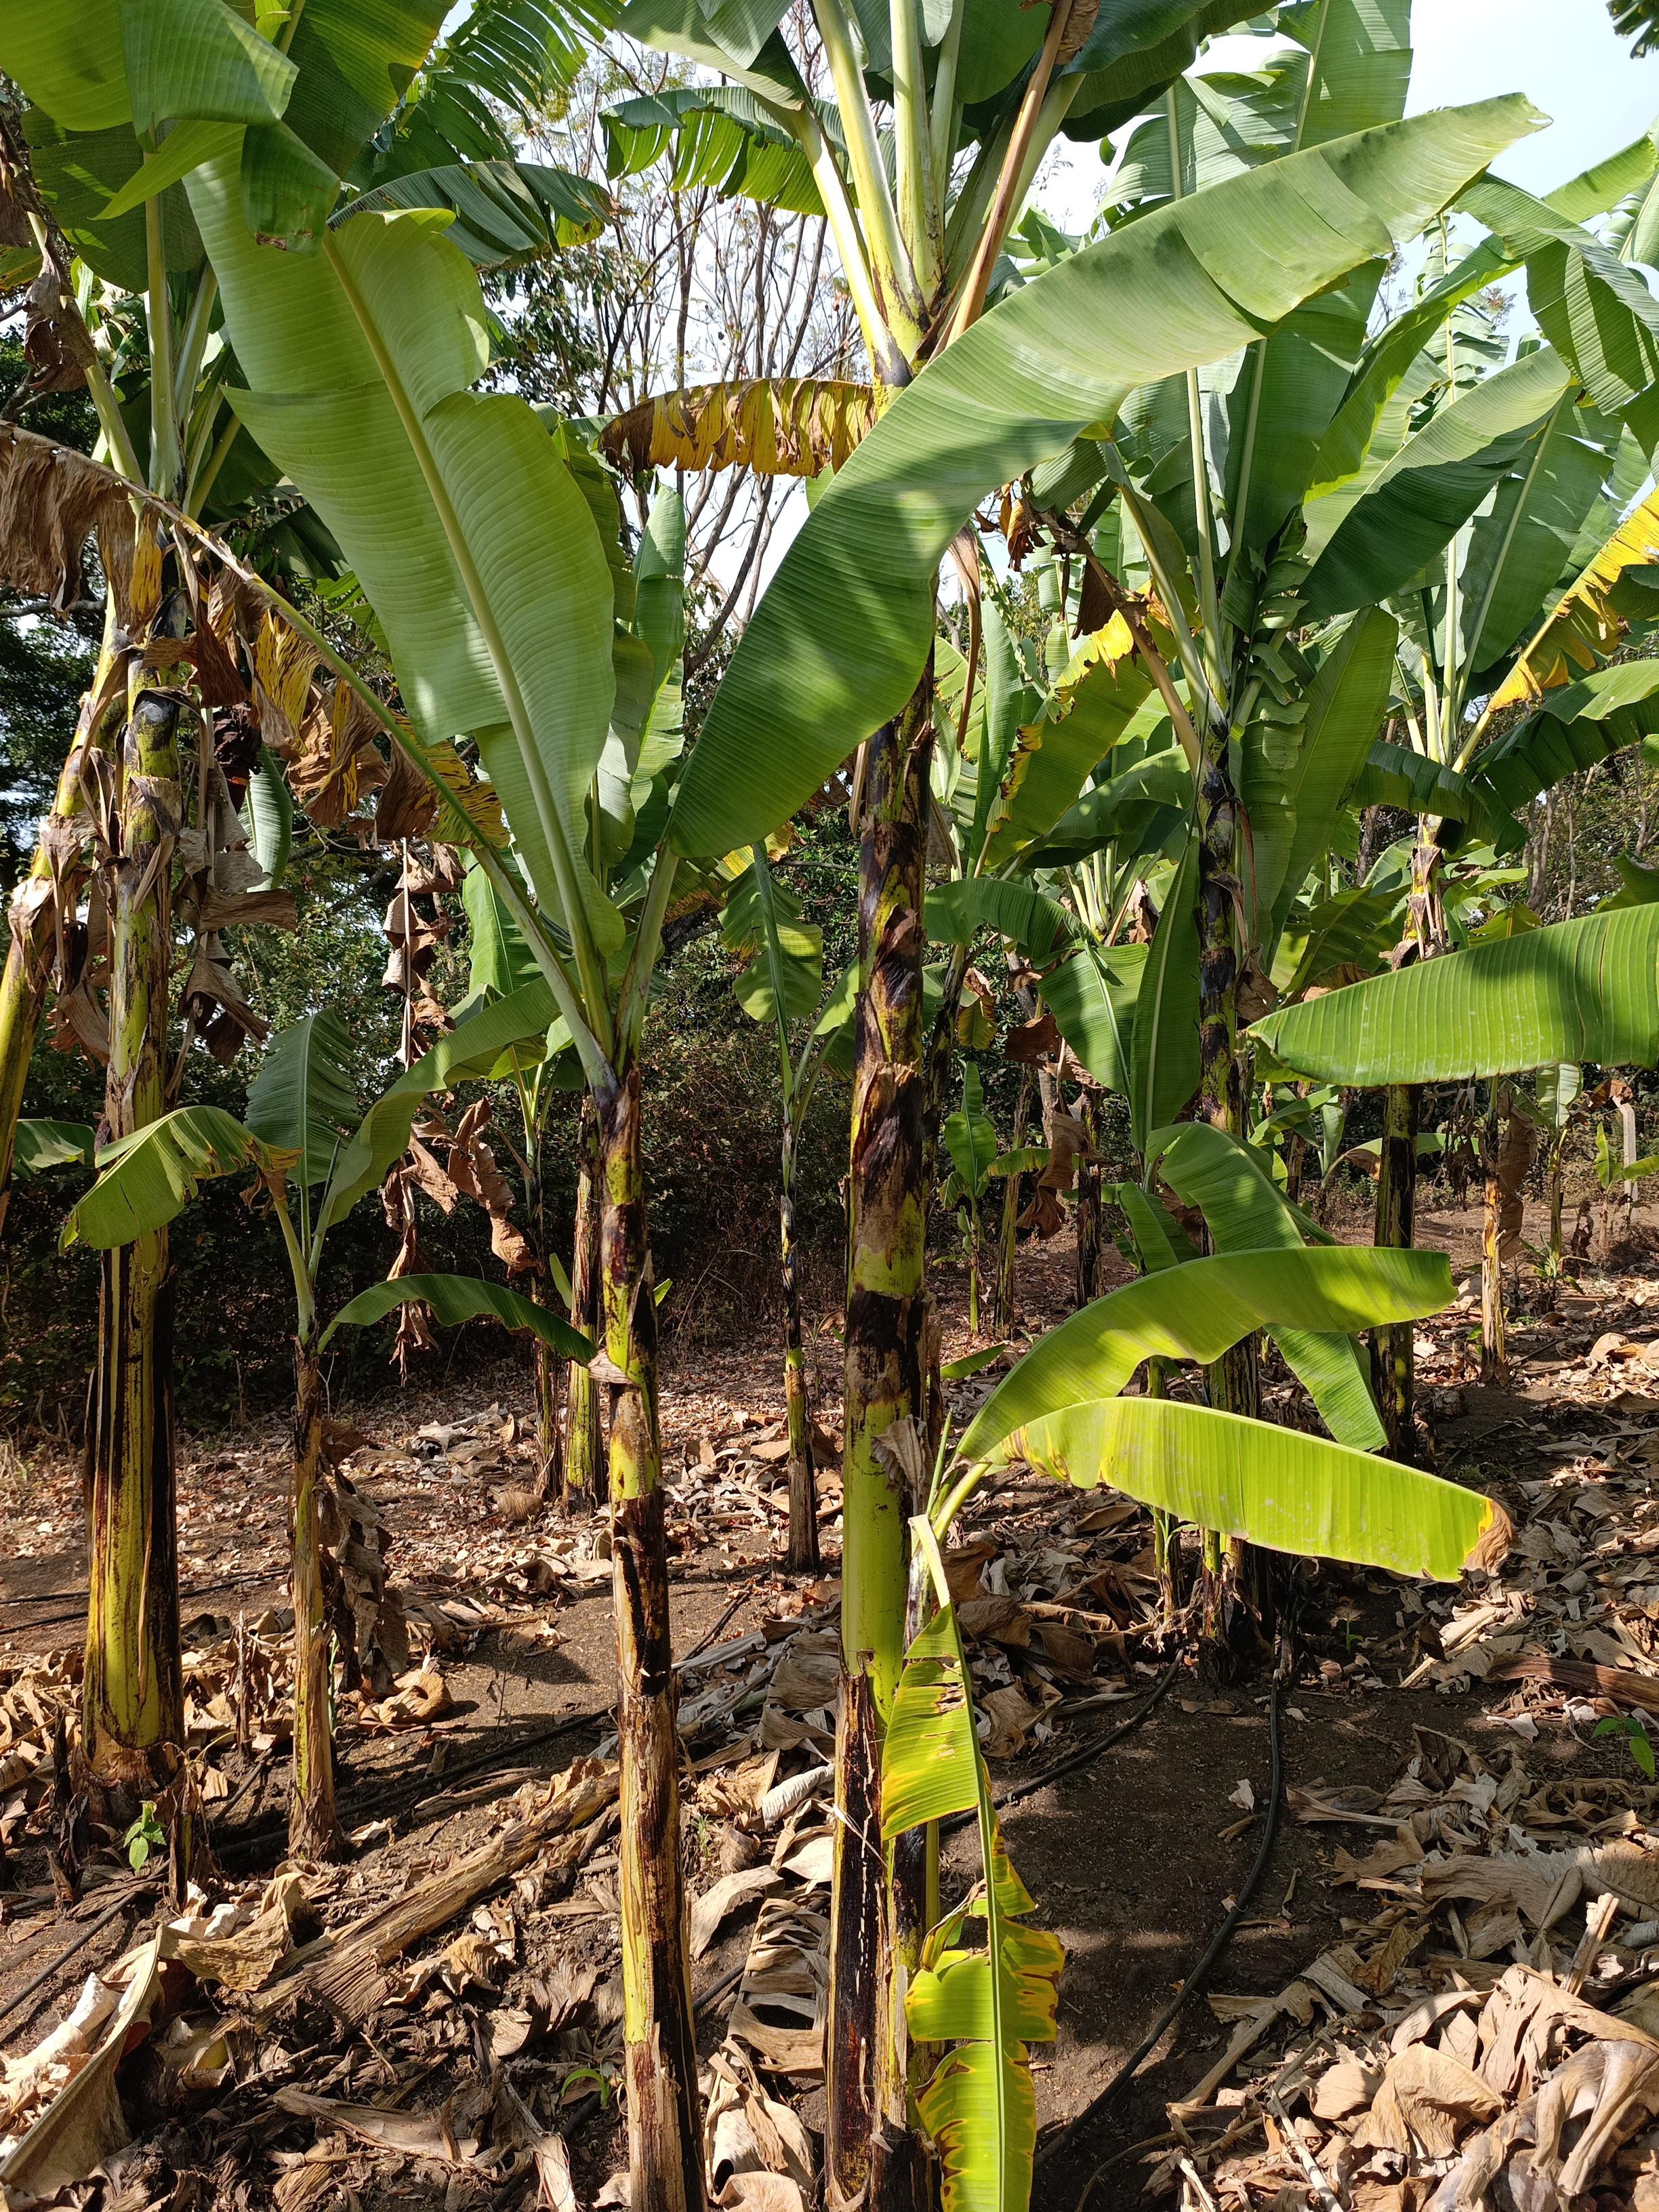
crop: banana
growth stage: vegetative
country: Tanzania
